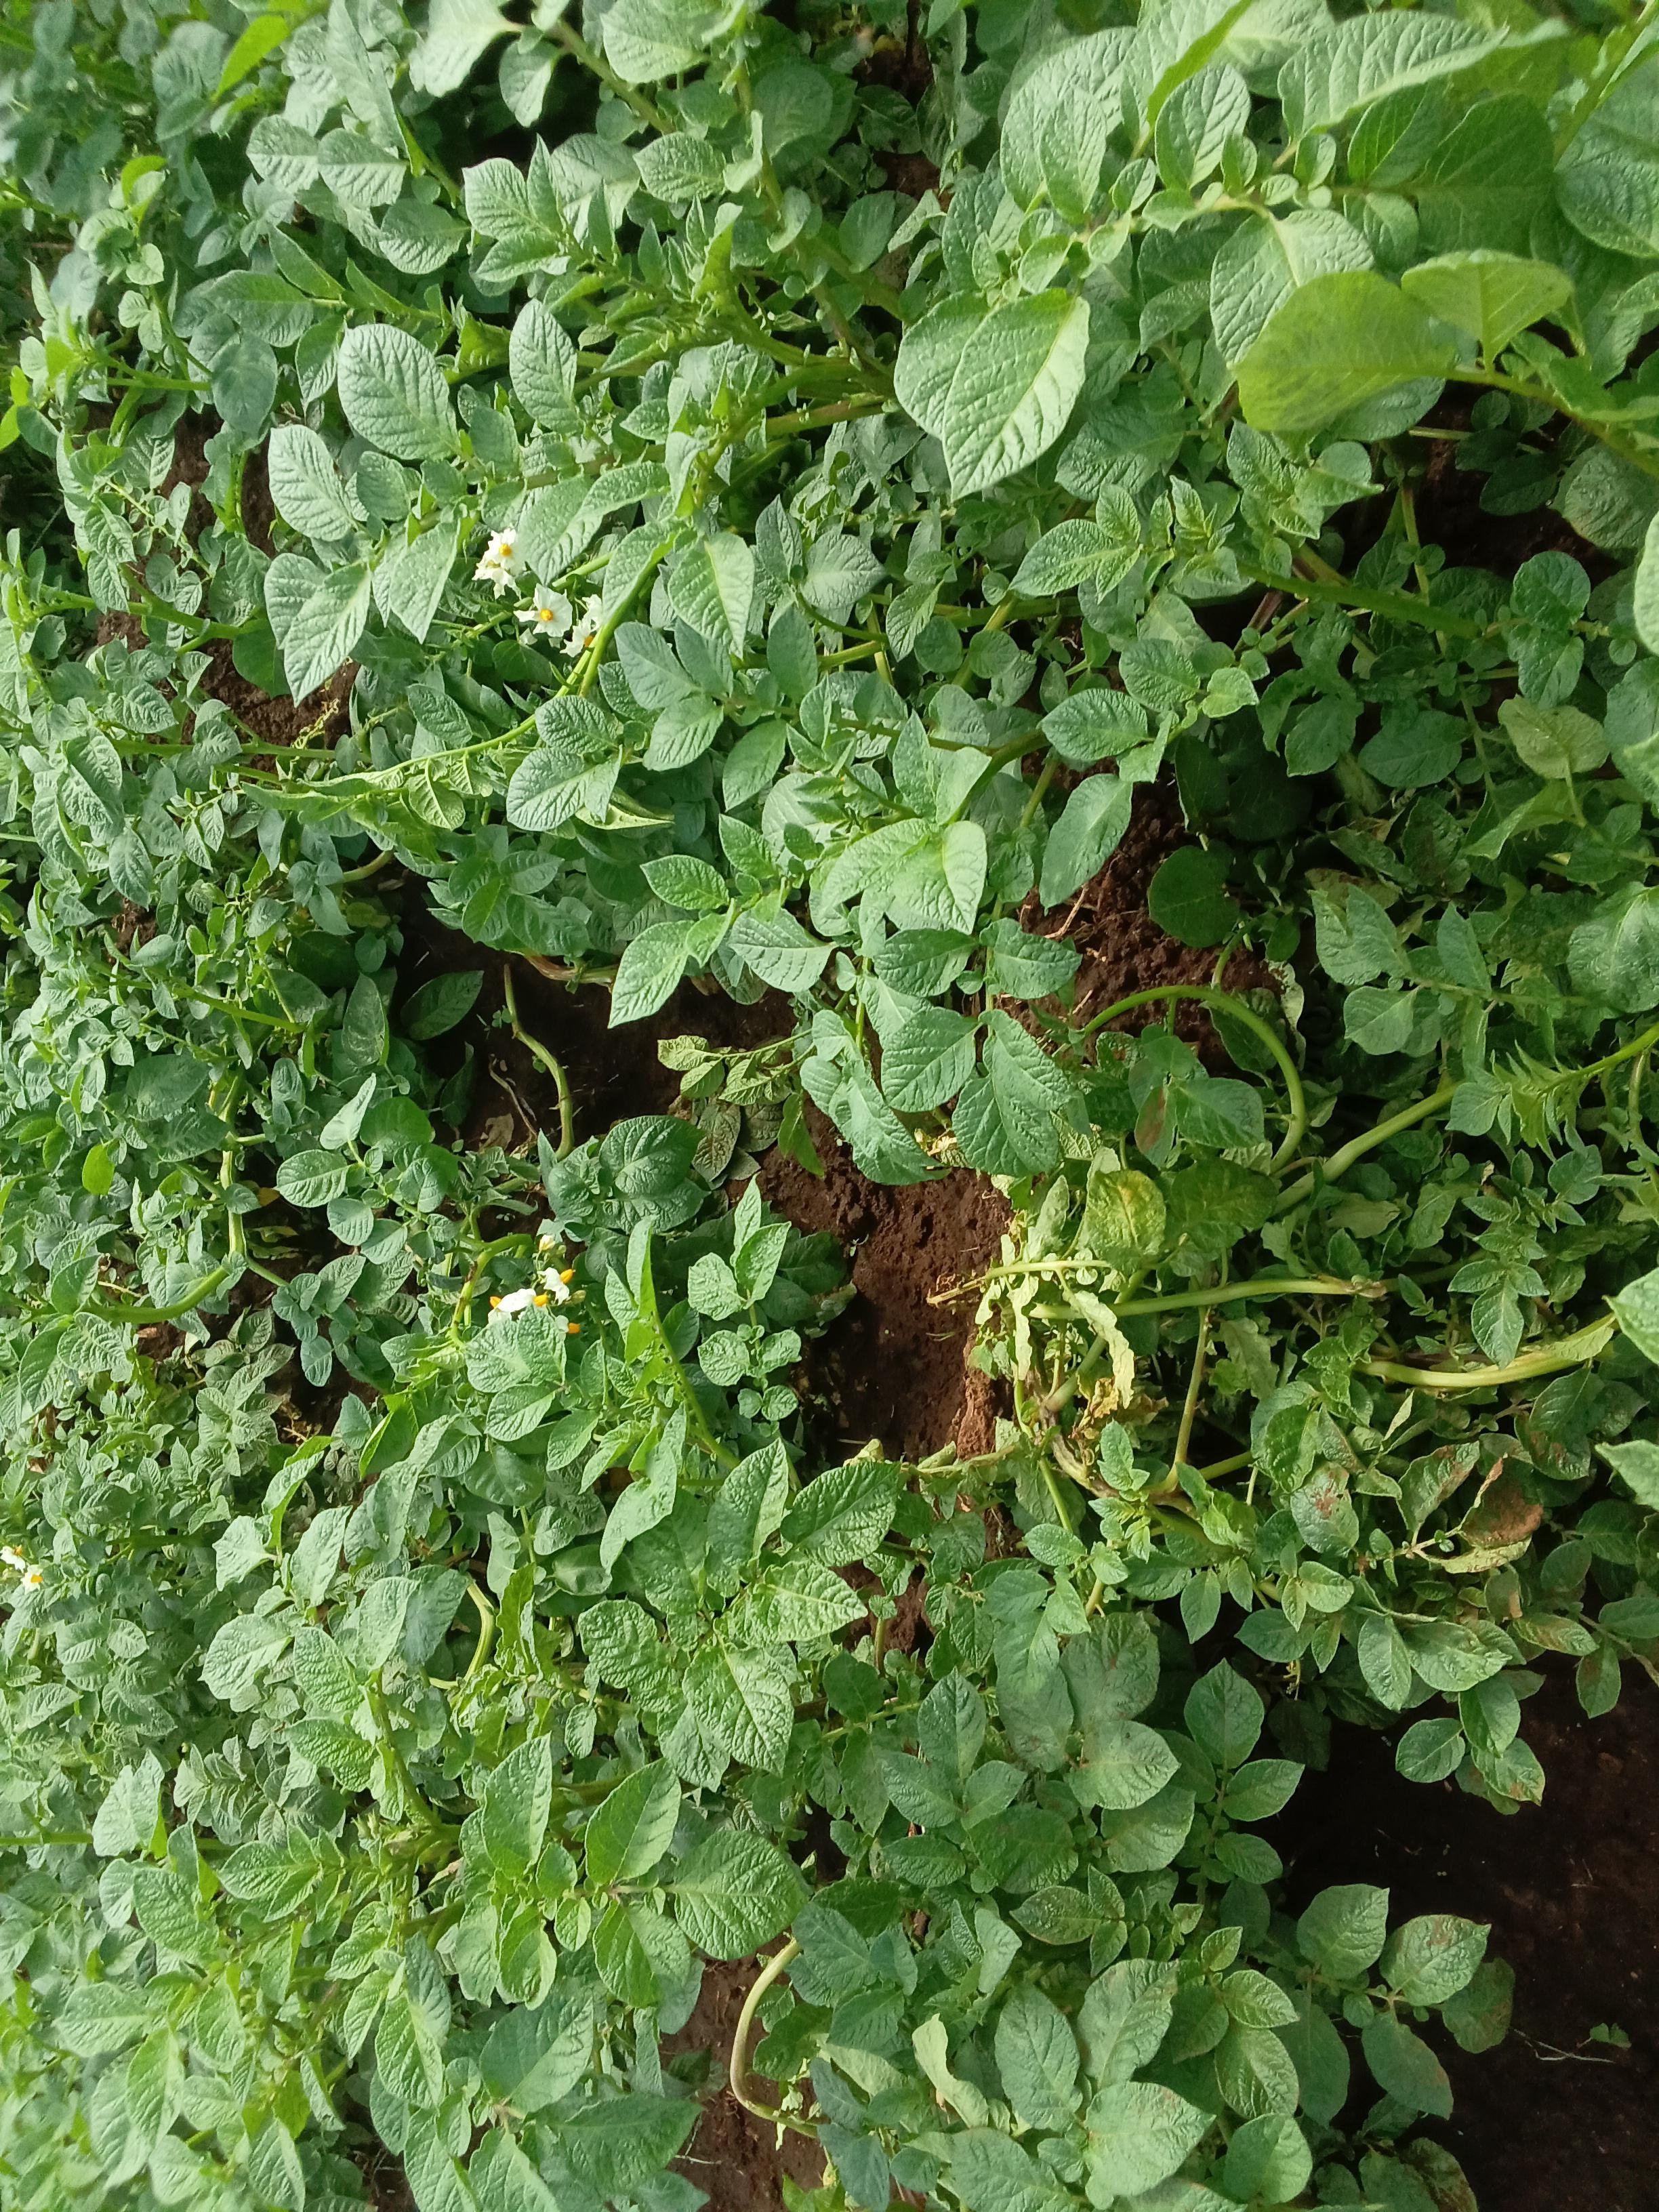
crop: potato
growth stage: vegetative
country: Kenya
